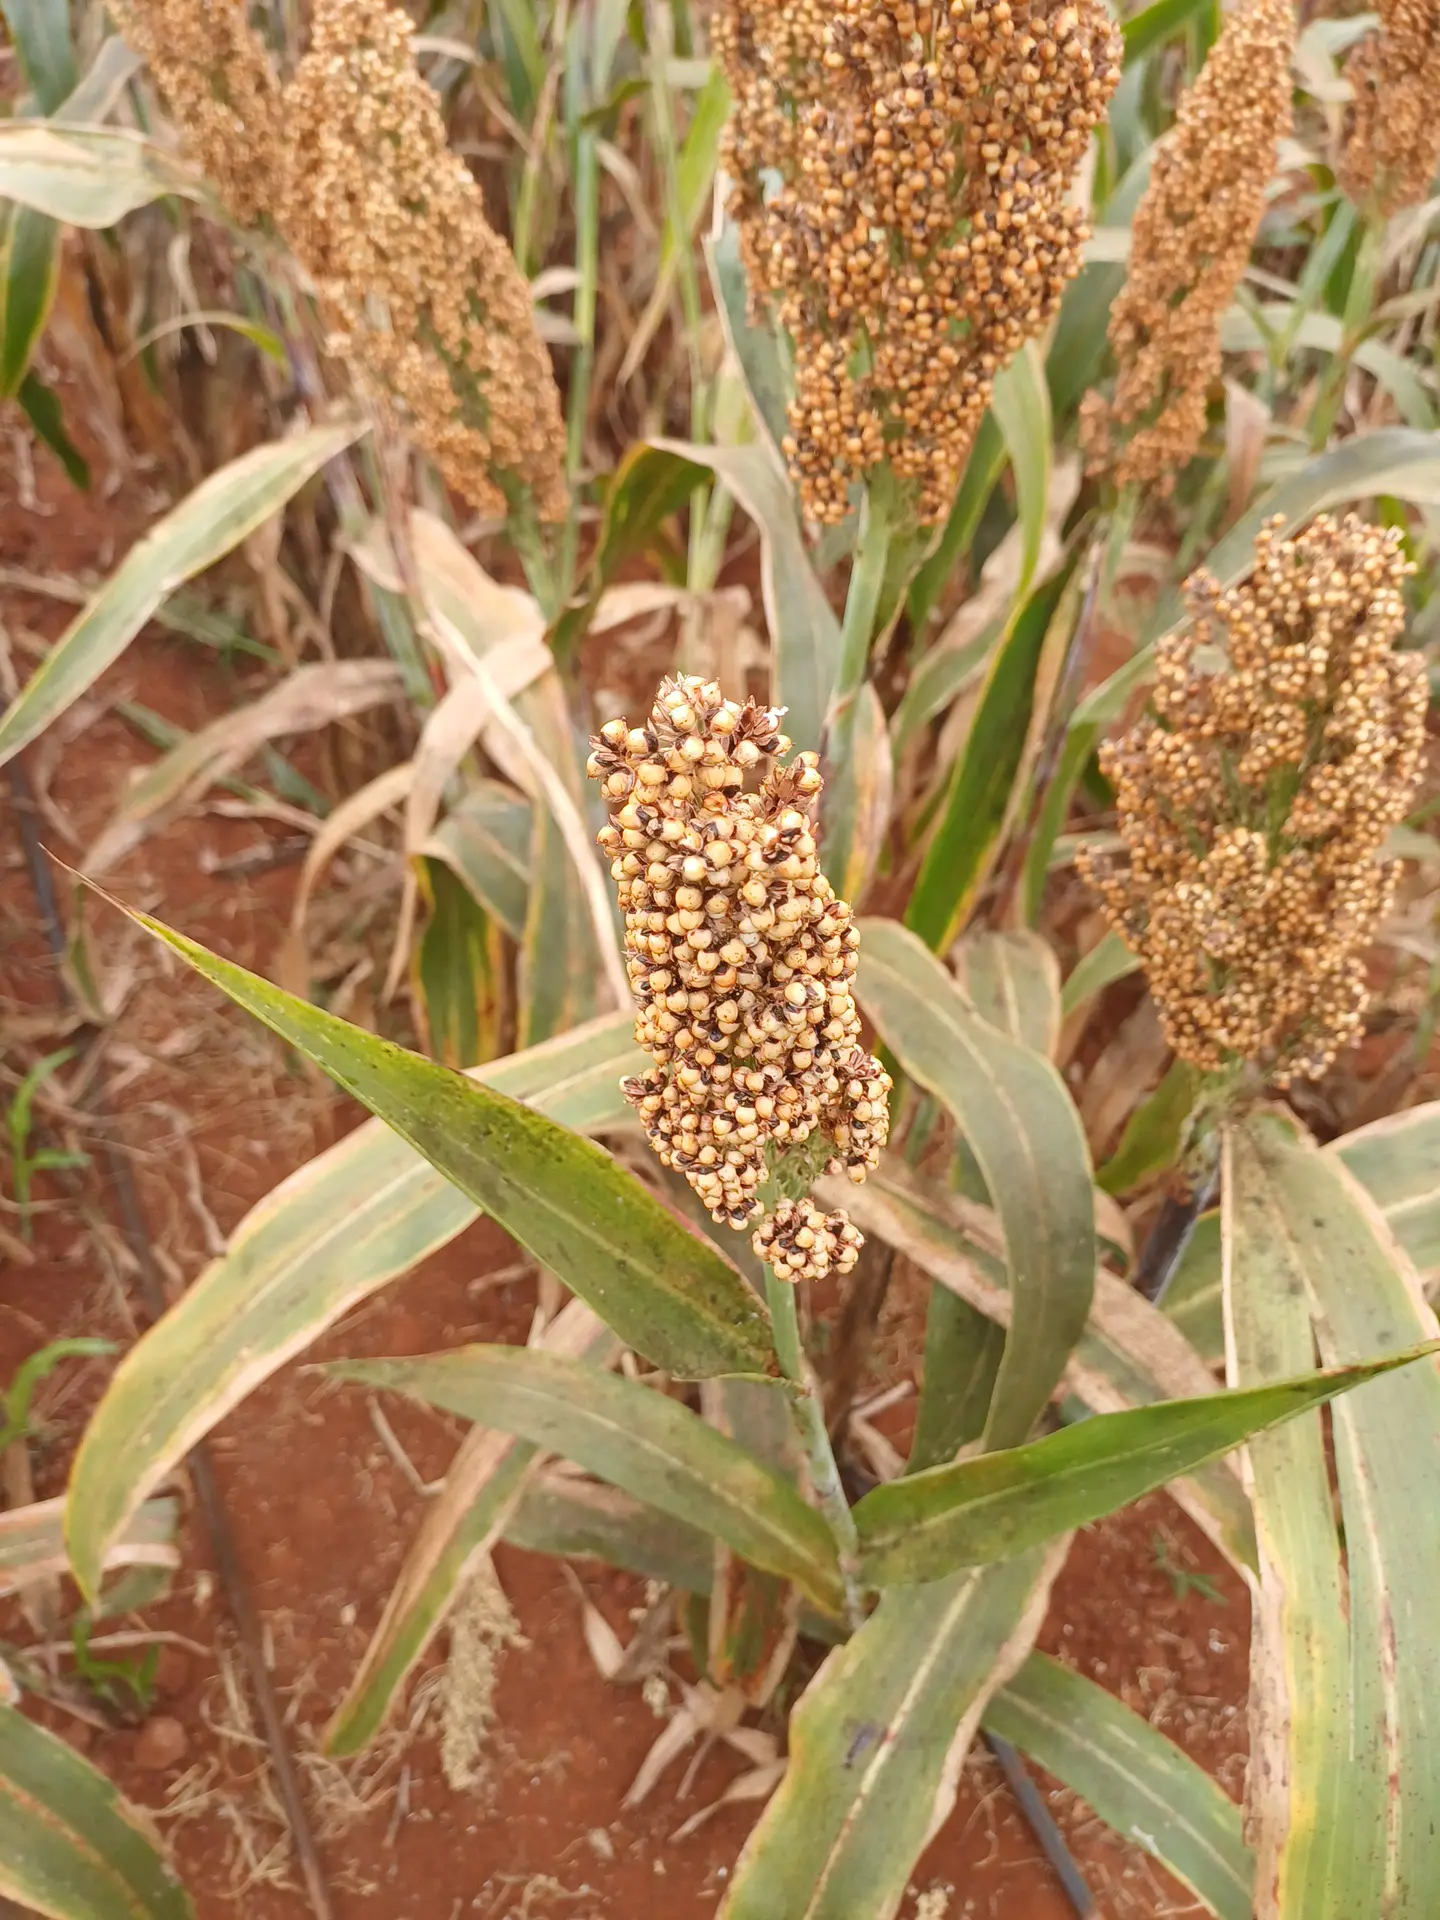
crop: sorghum
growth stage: maturity
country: Kenya
